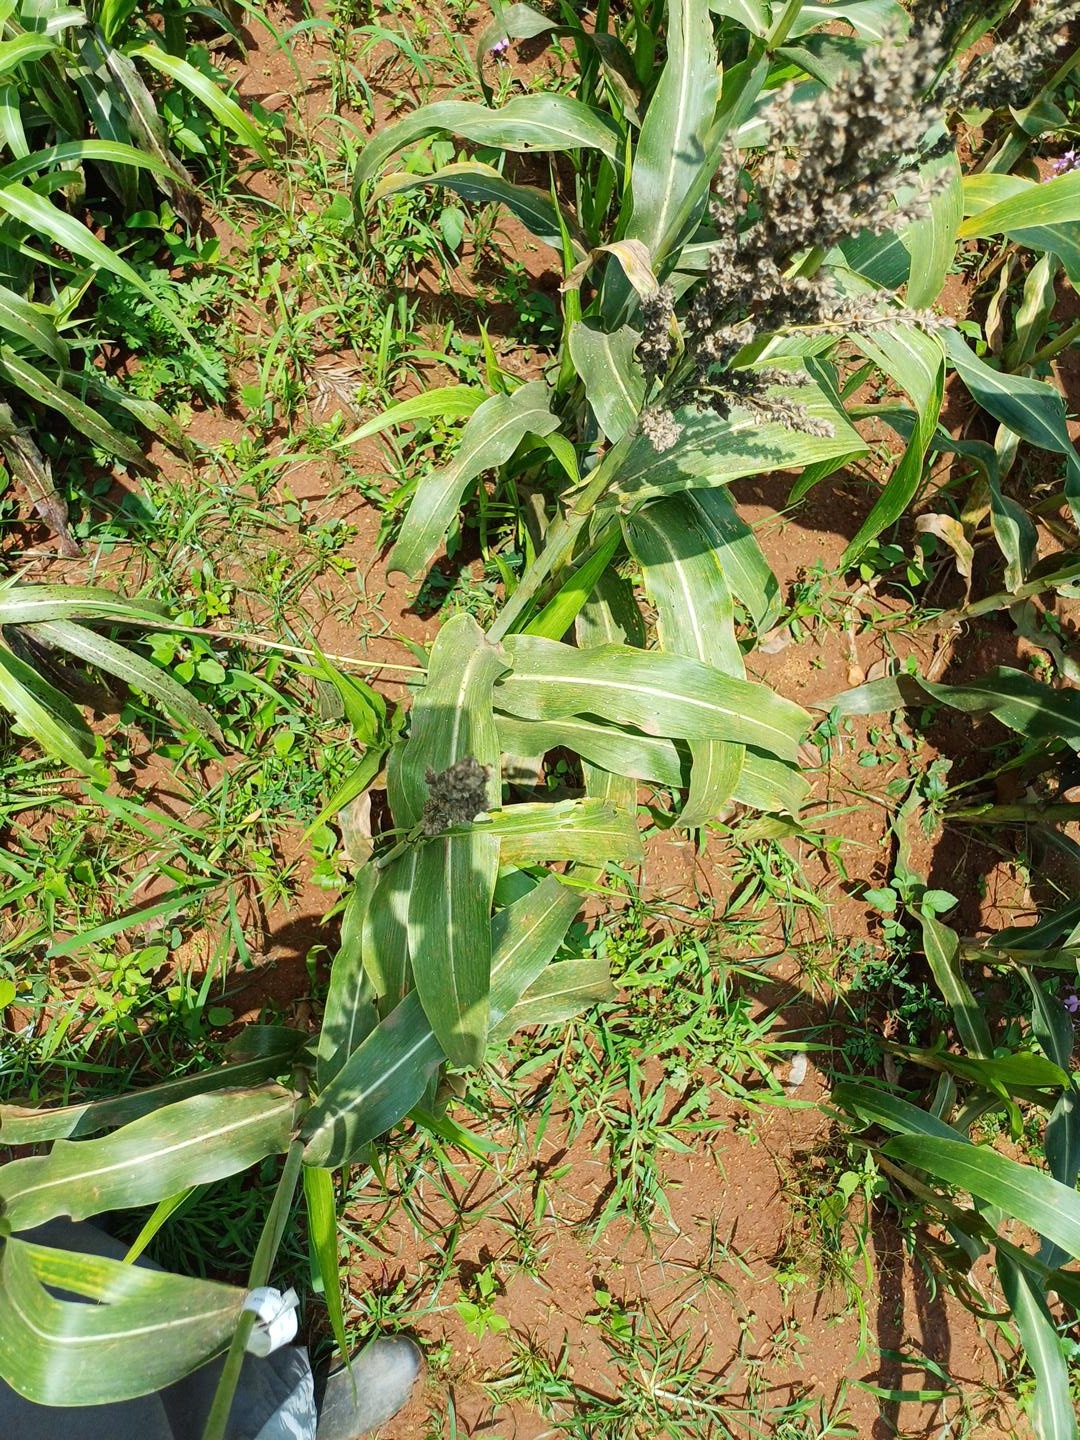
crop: sorghum
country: Kenya
